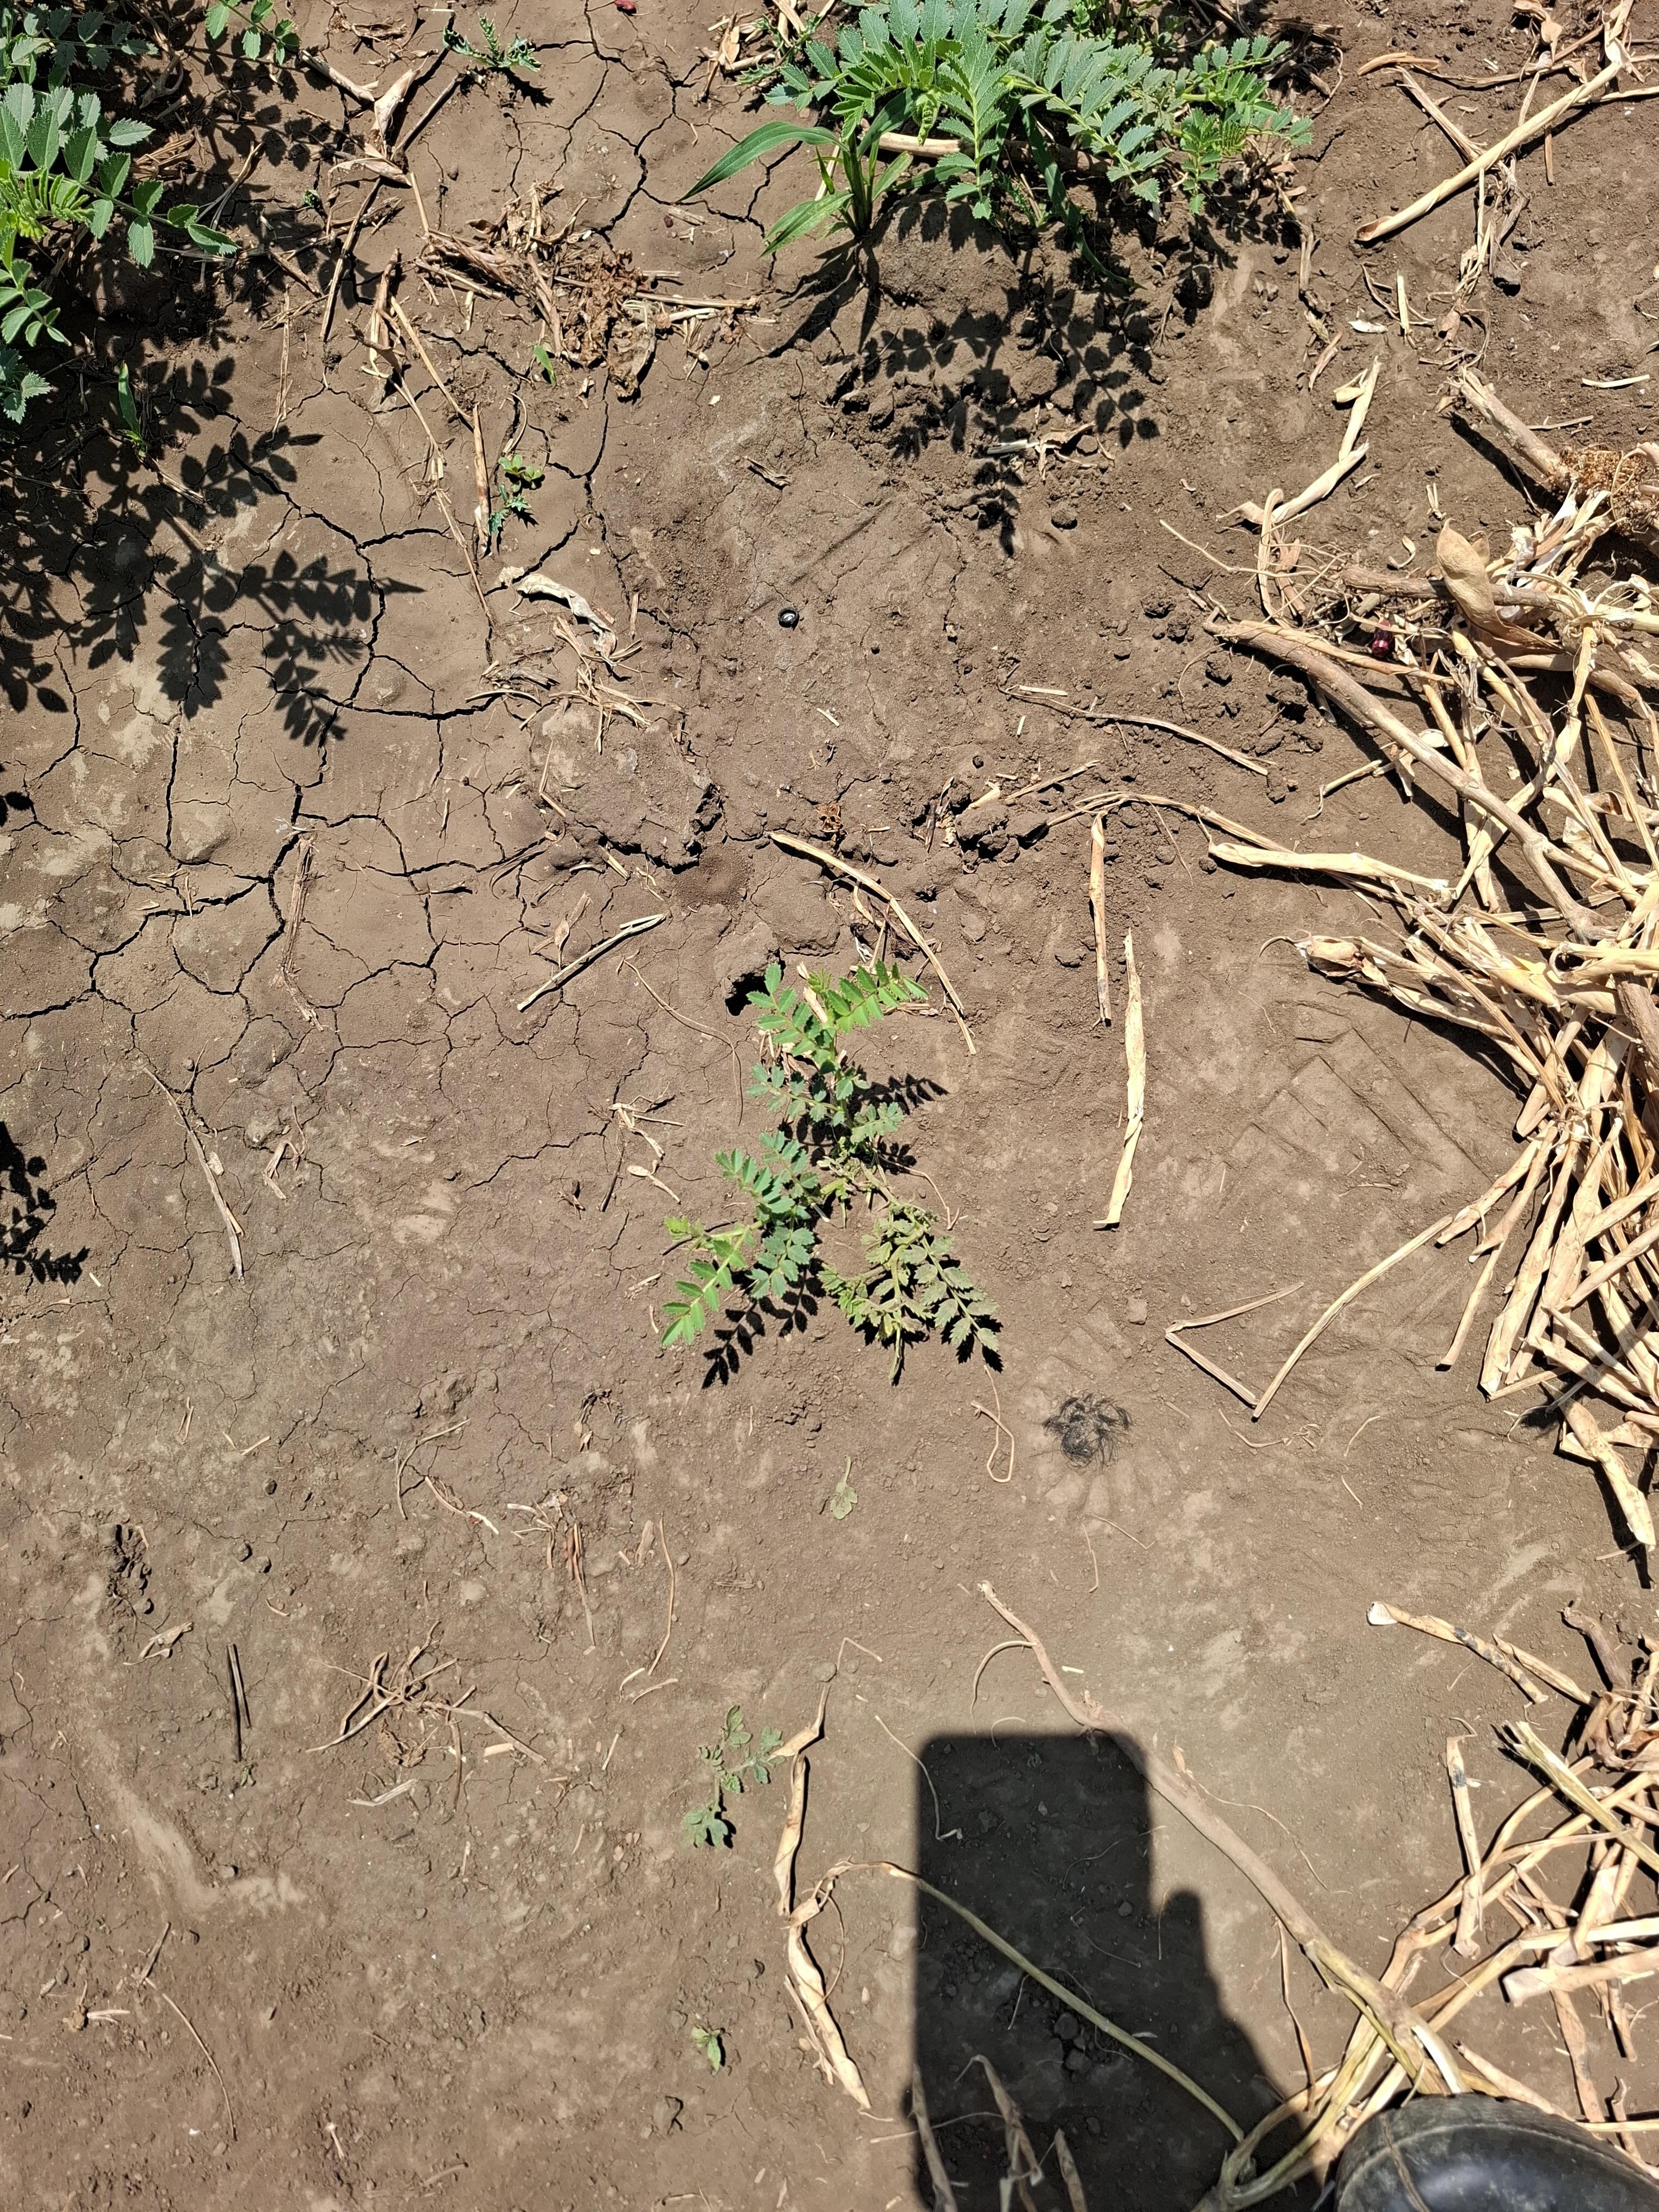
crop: chickpea
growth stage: vegetative
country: Tanzania
